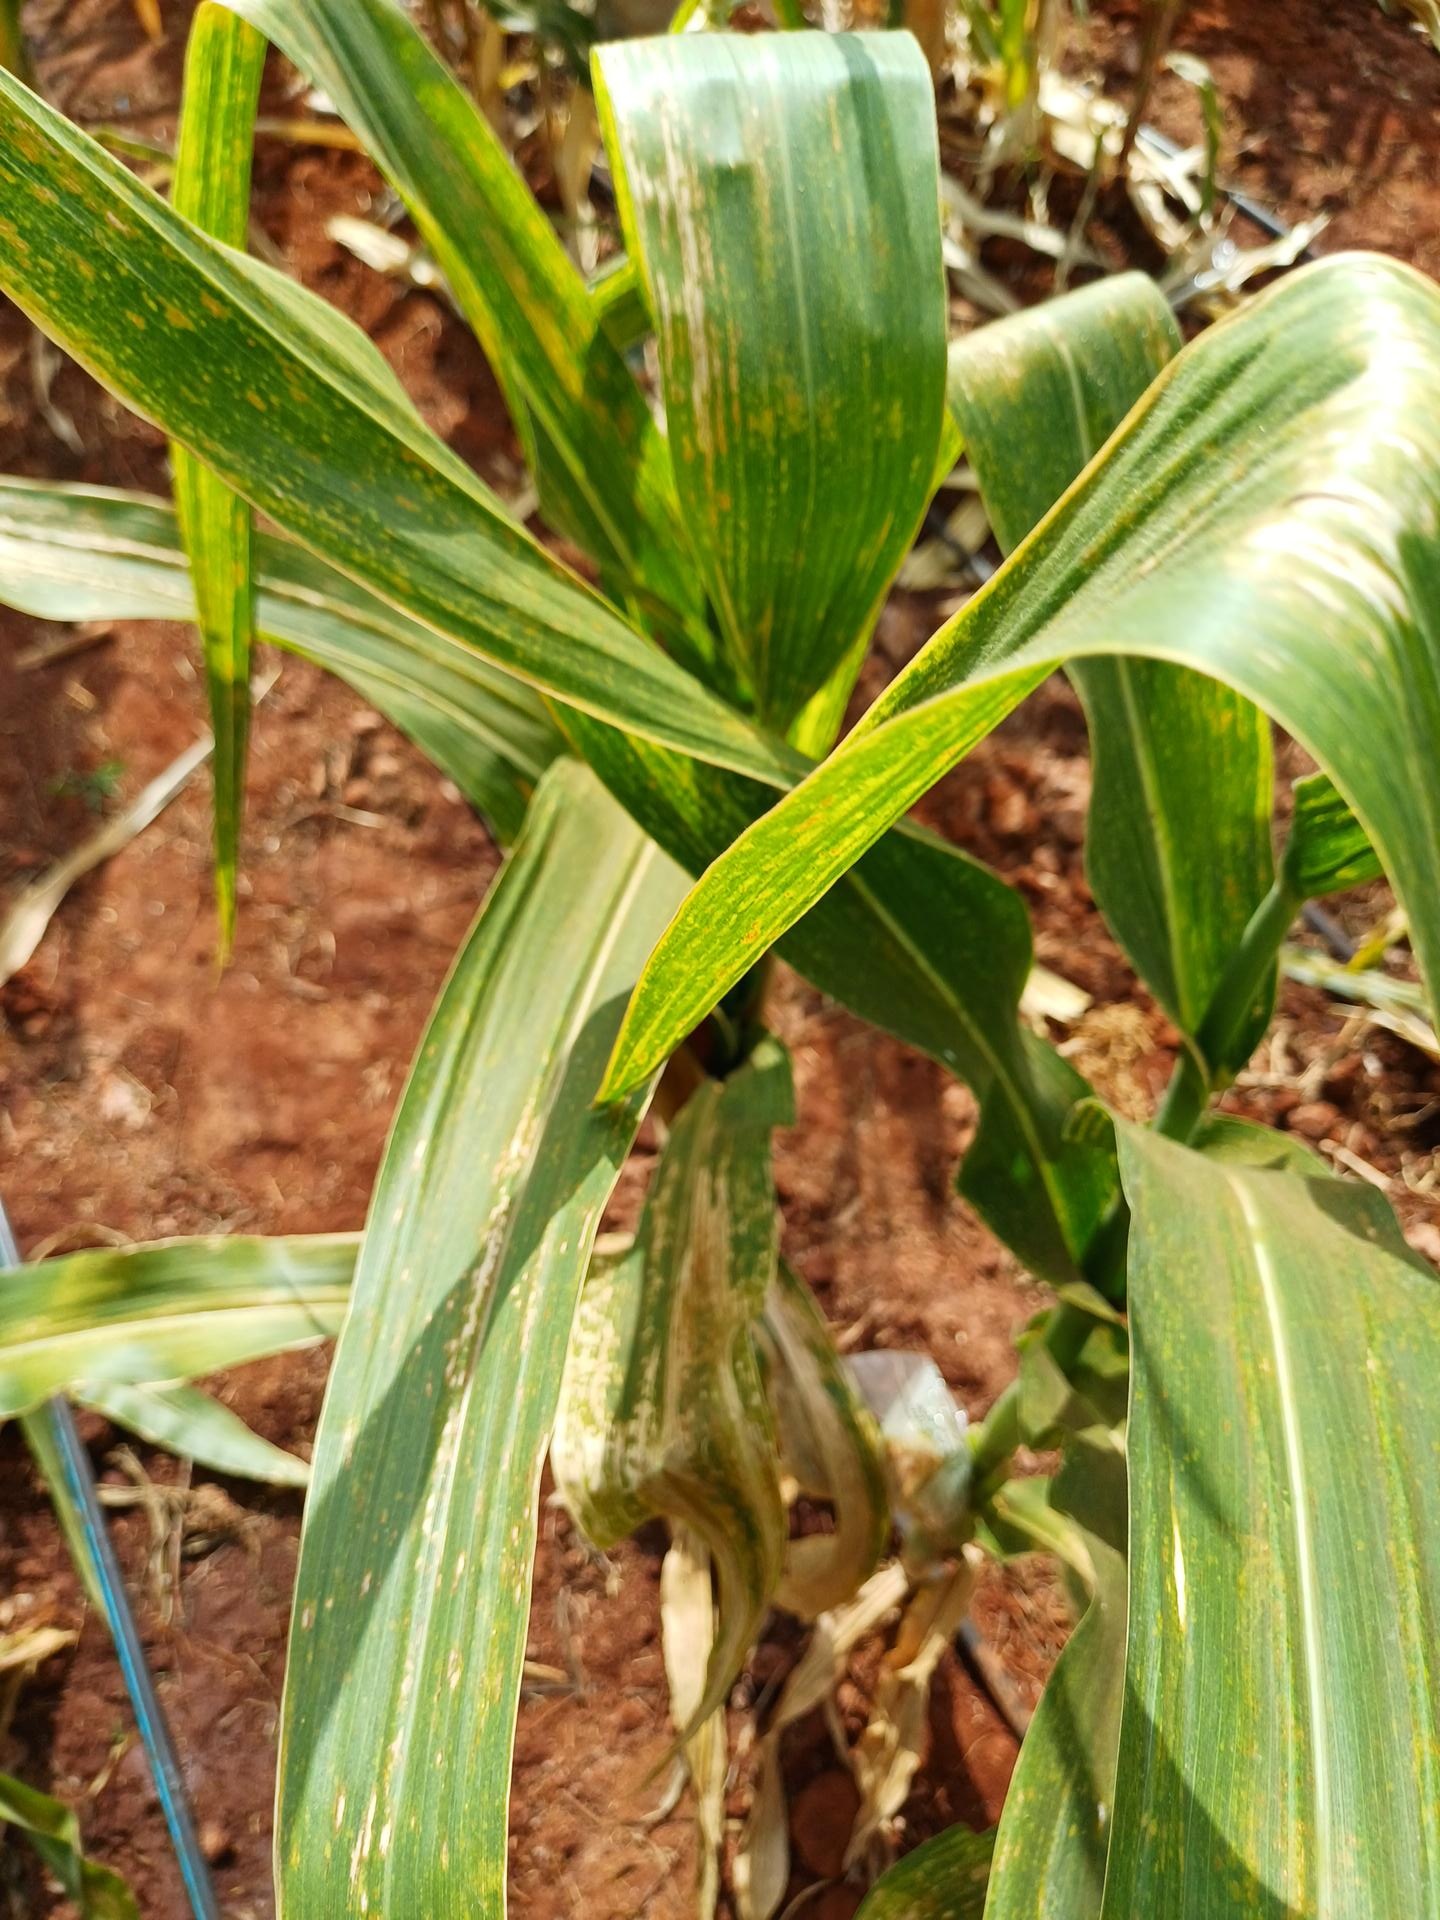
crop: maize
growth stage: flowering
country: Kenya
